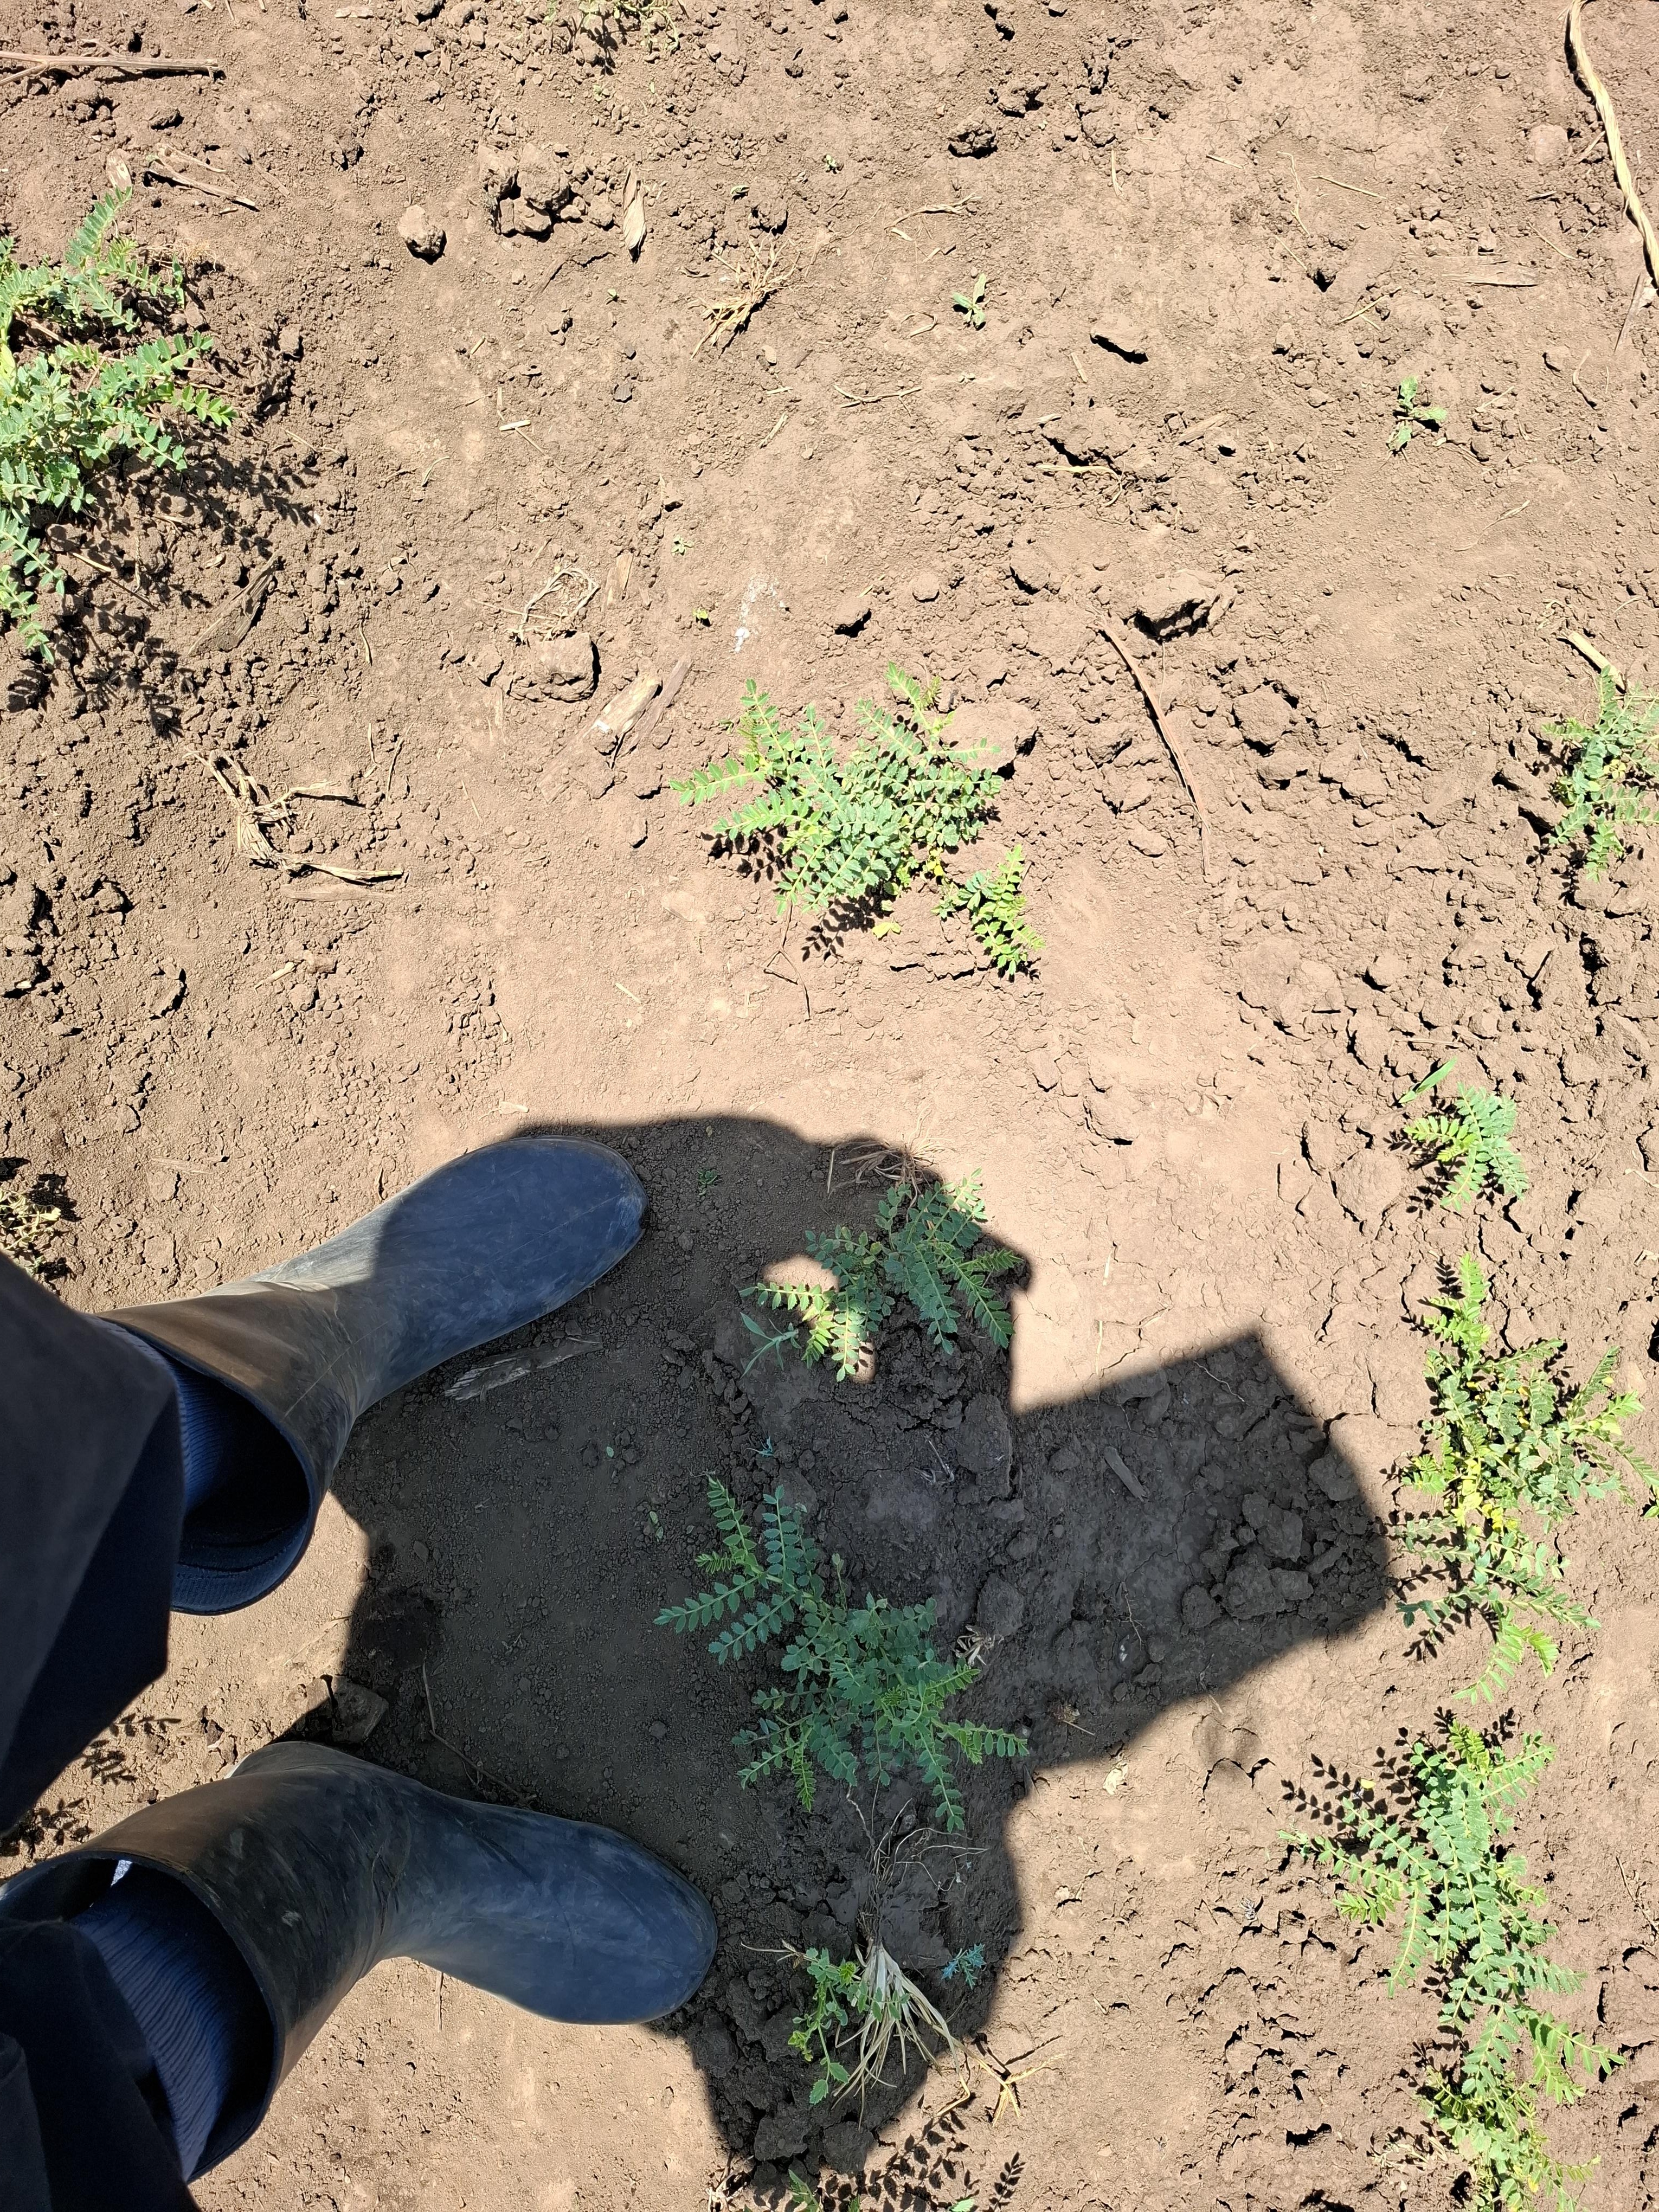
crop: chickpea
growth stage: vegetative
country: Tanzania
